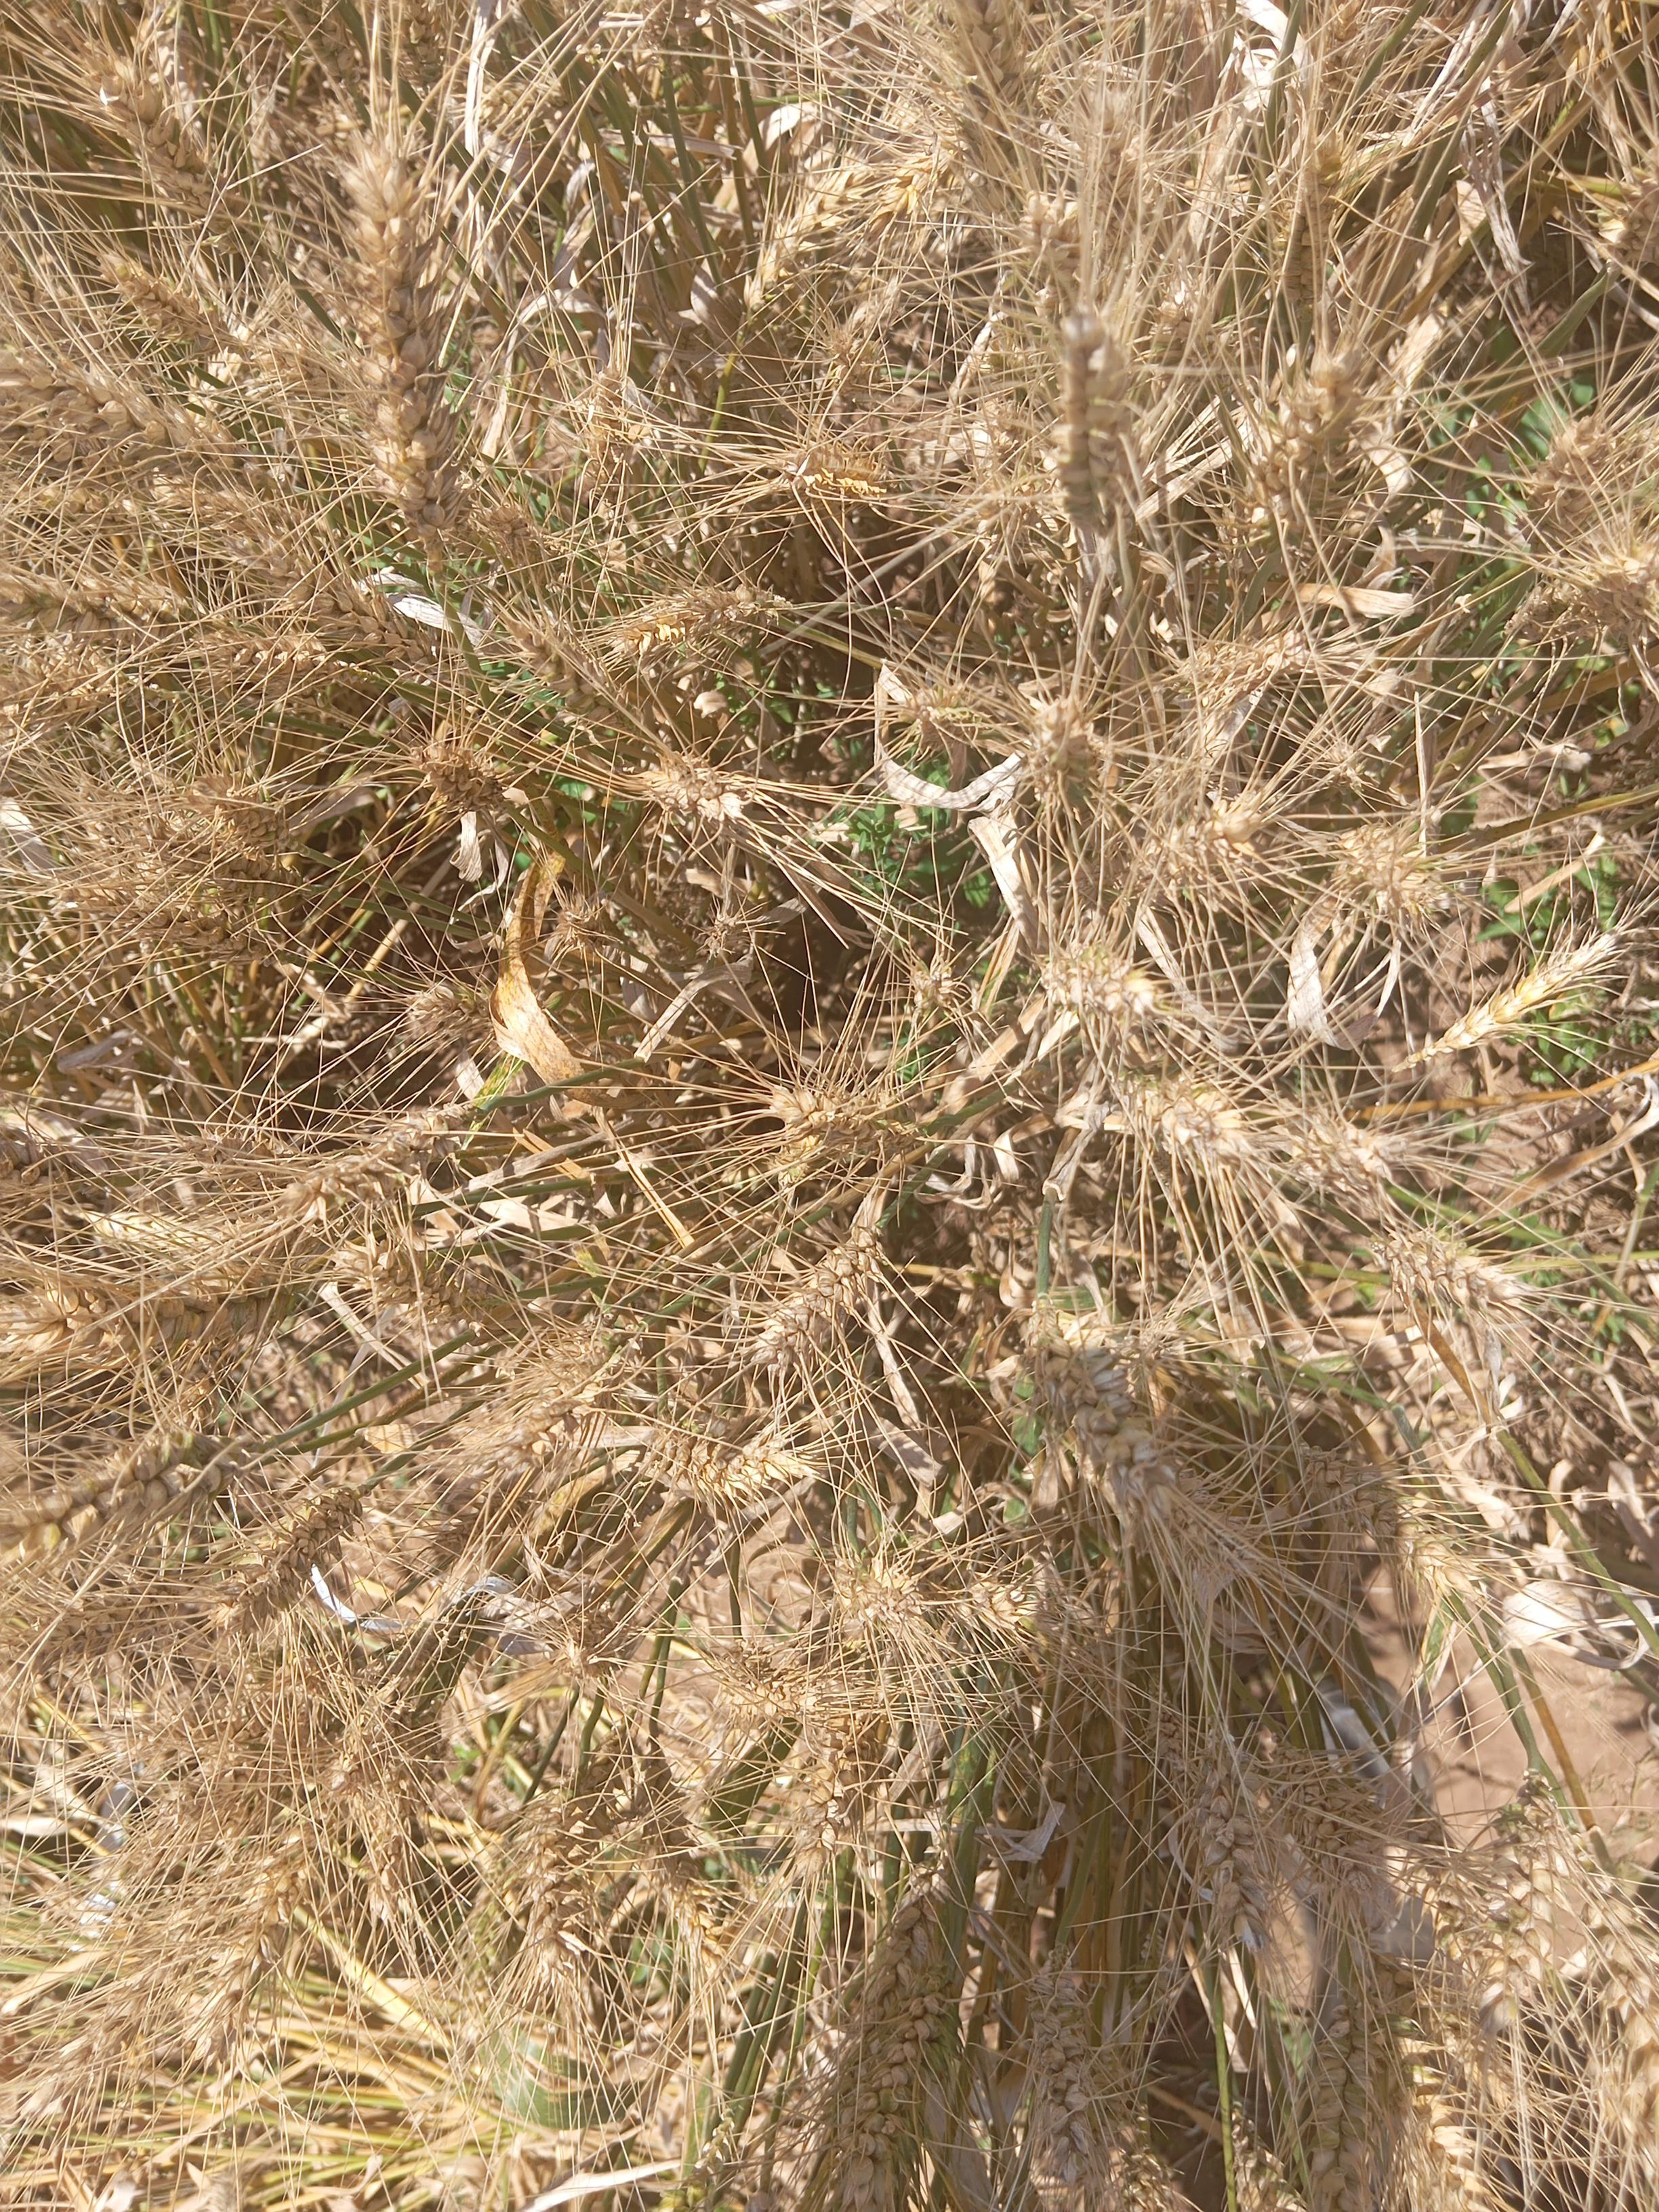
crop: wheat
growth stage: maturity
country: Kenya
